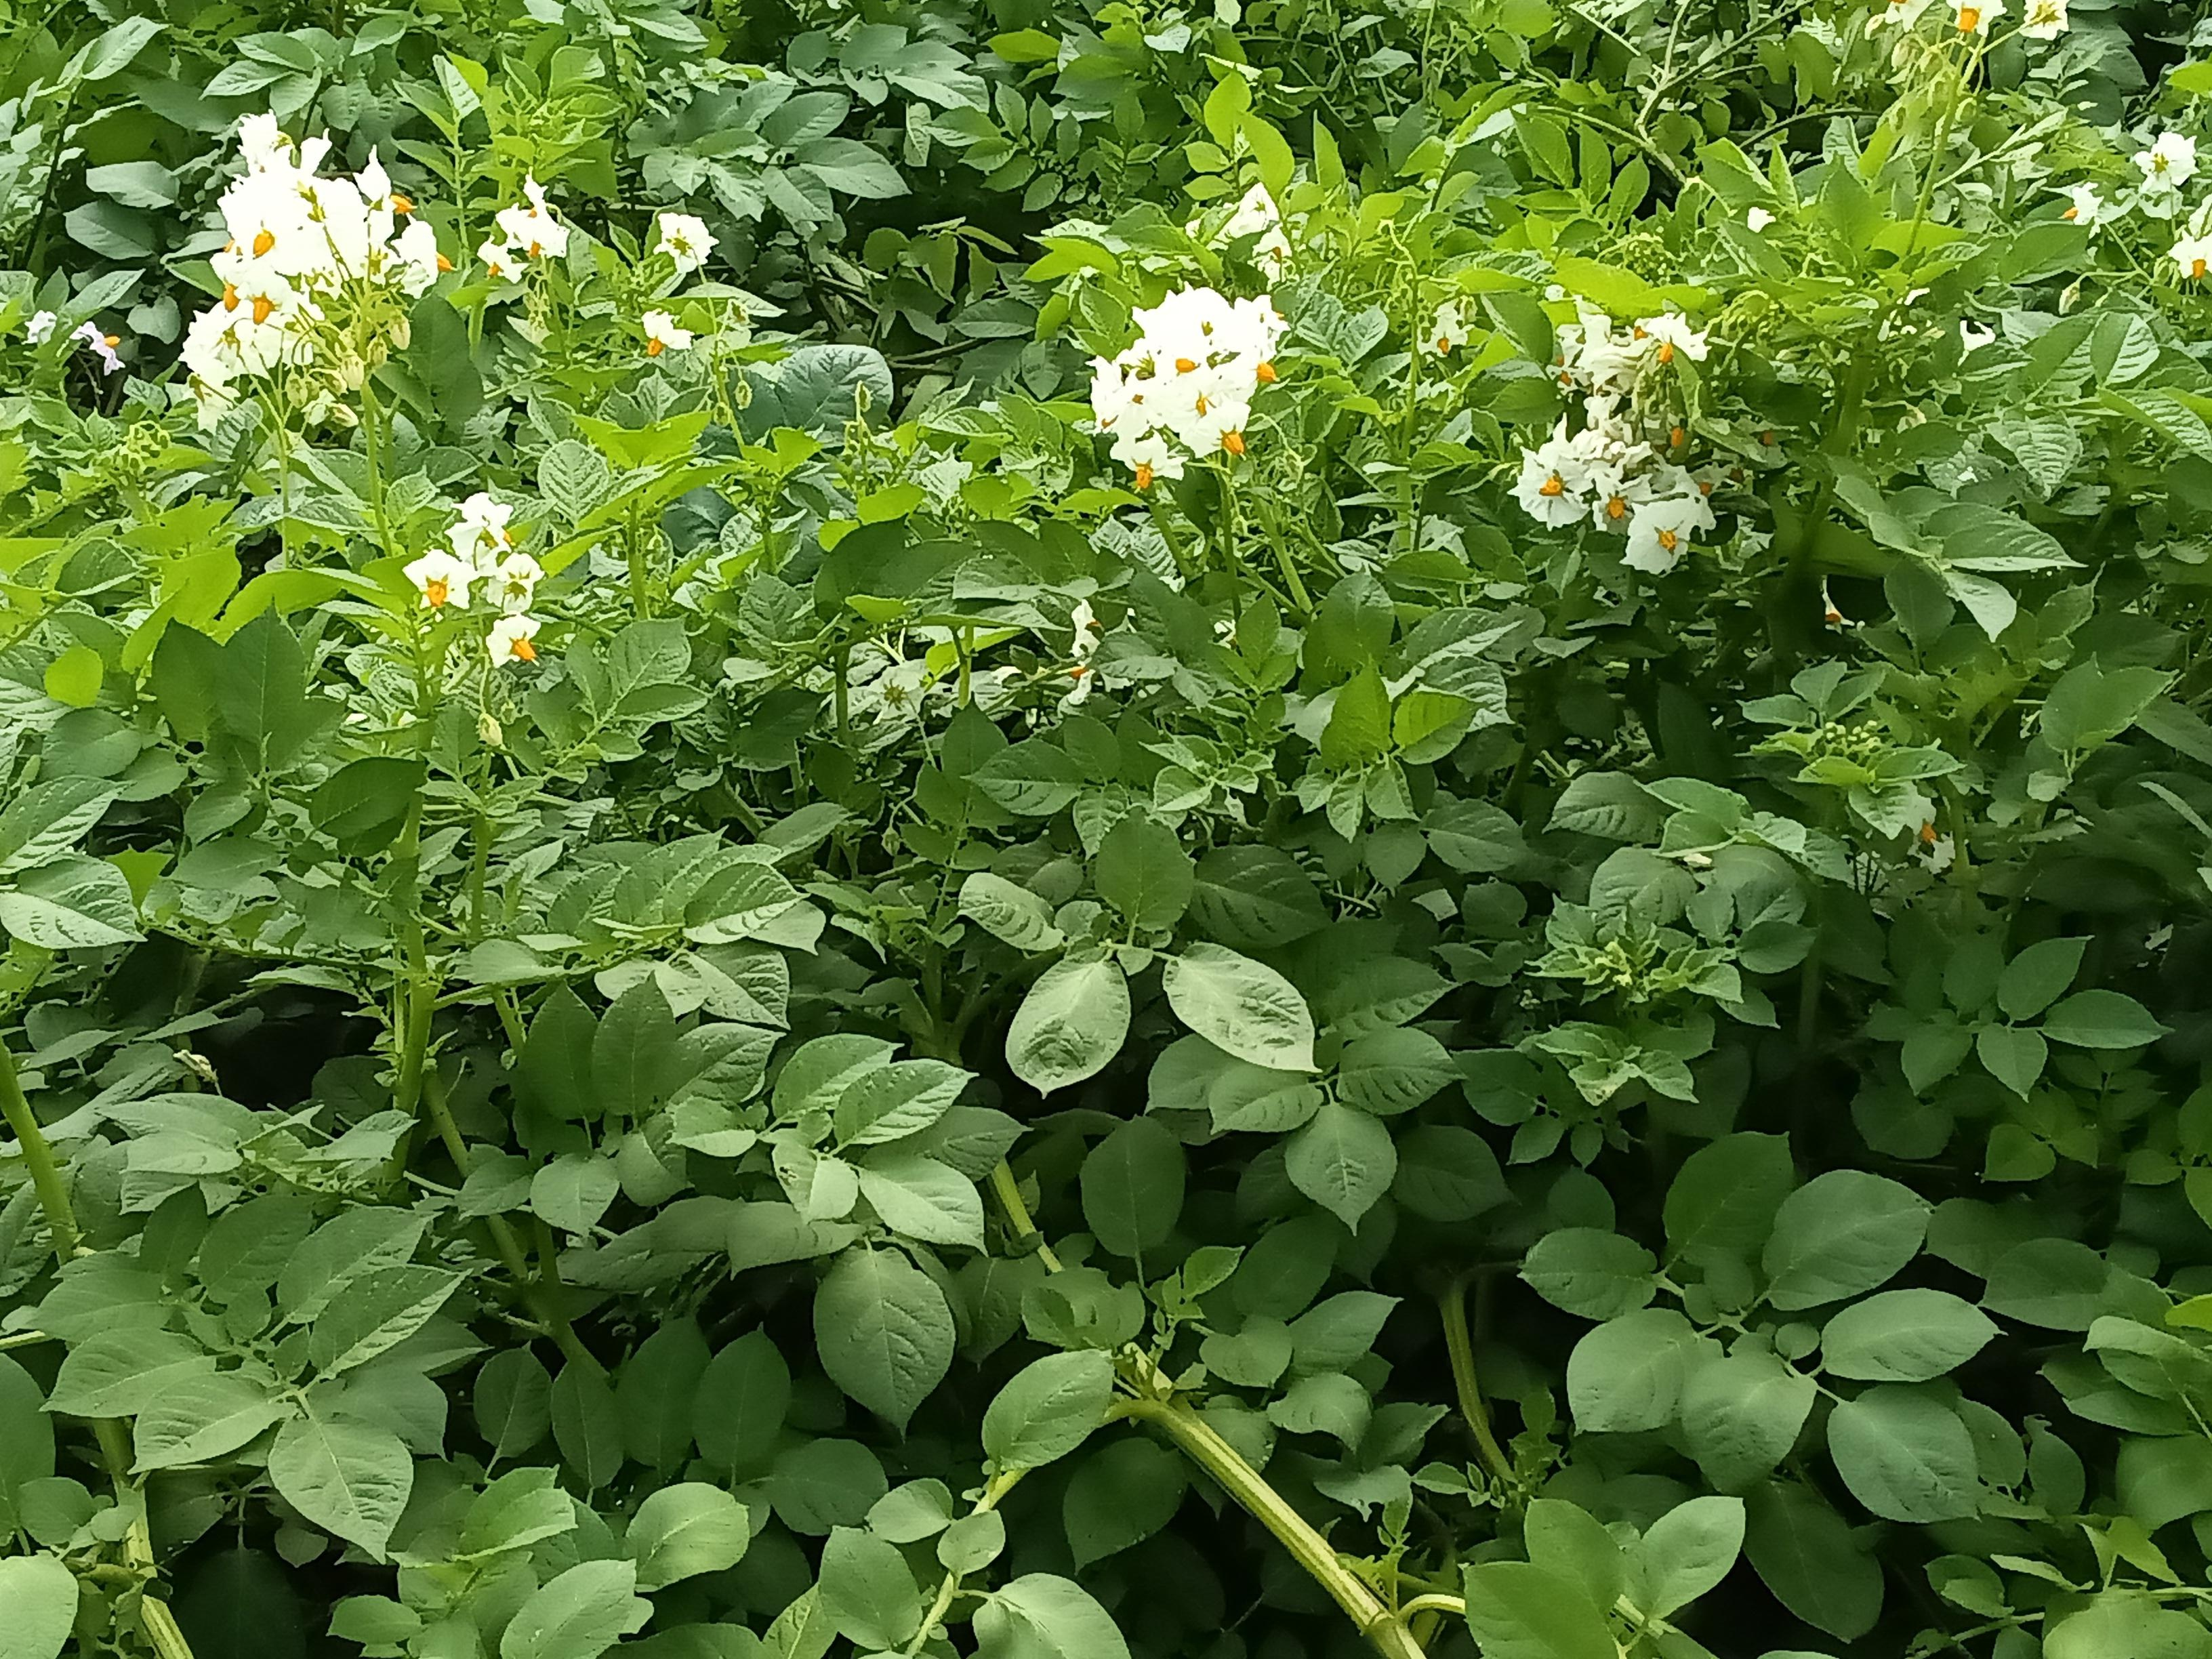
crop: potato
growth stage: flowering
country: Kenya
